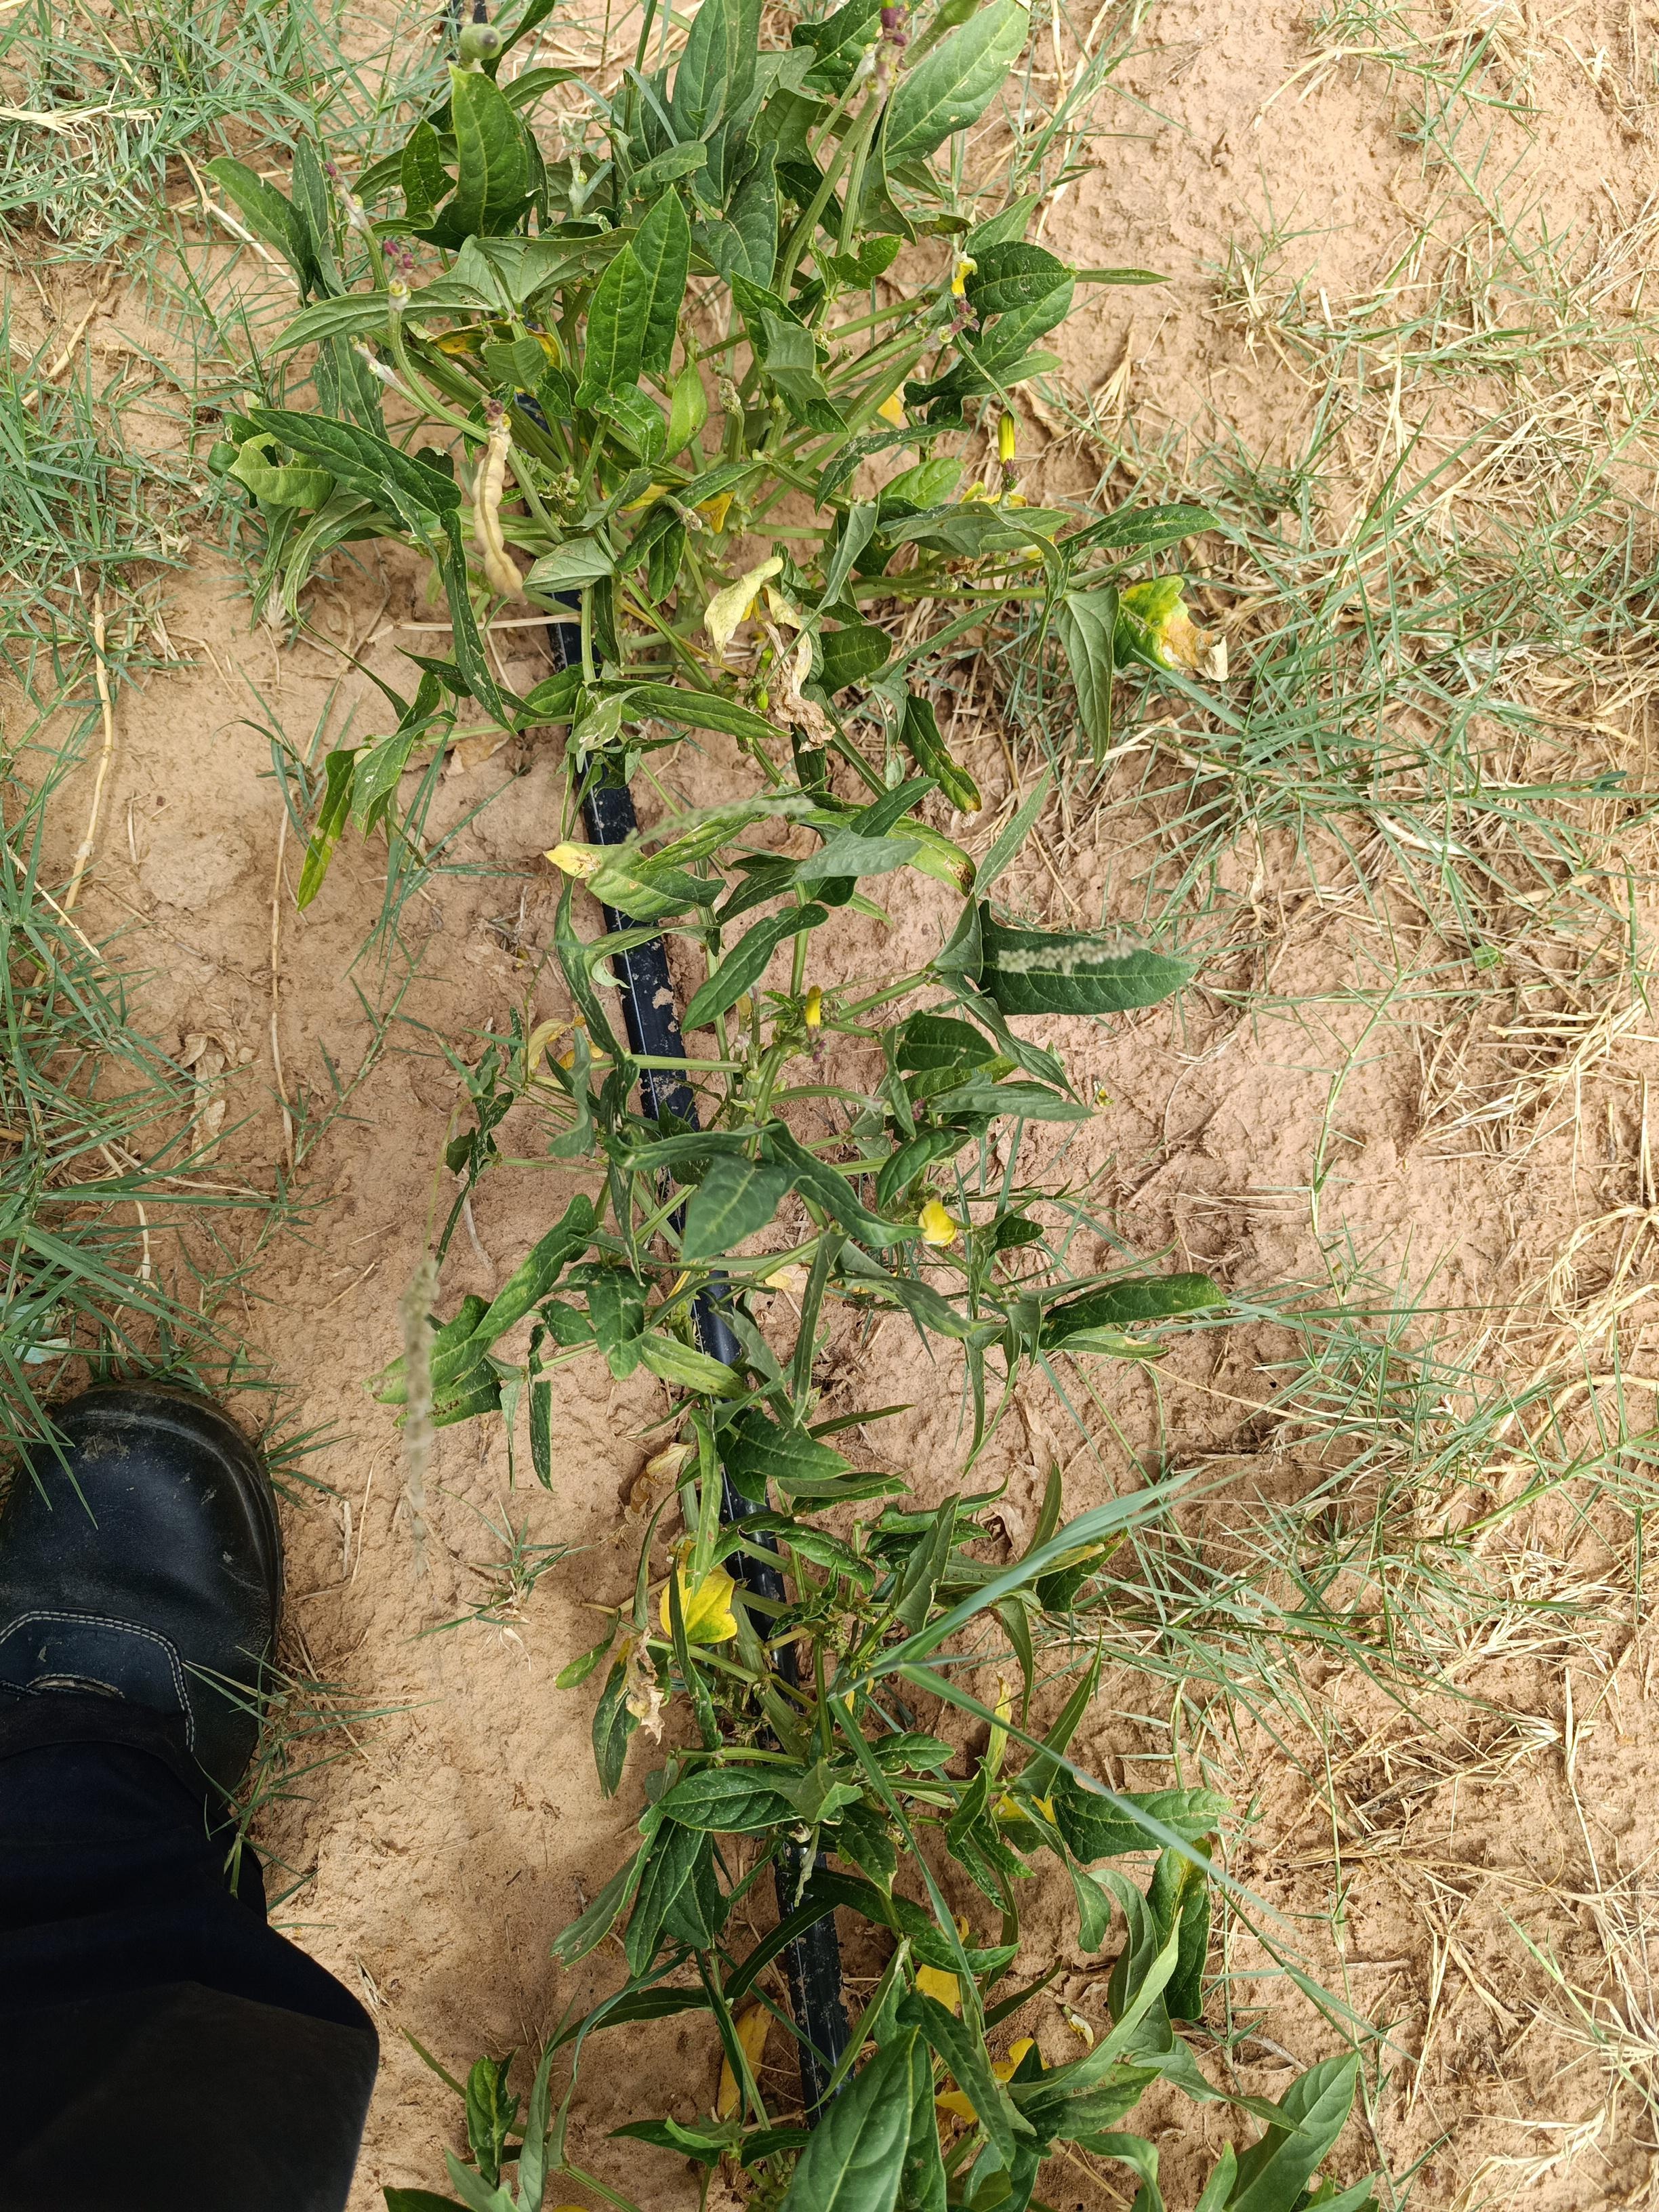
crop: cowpea
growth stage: development pod
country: Nigeria
